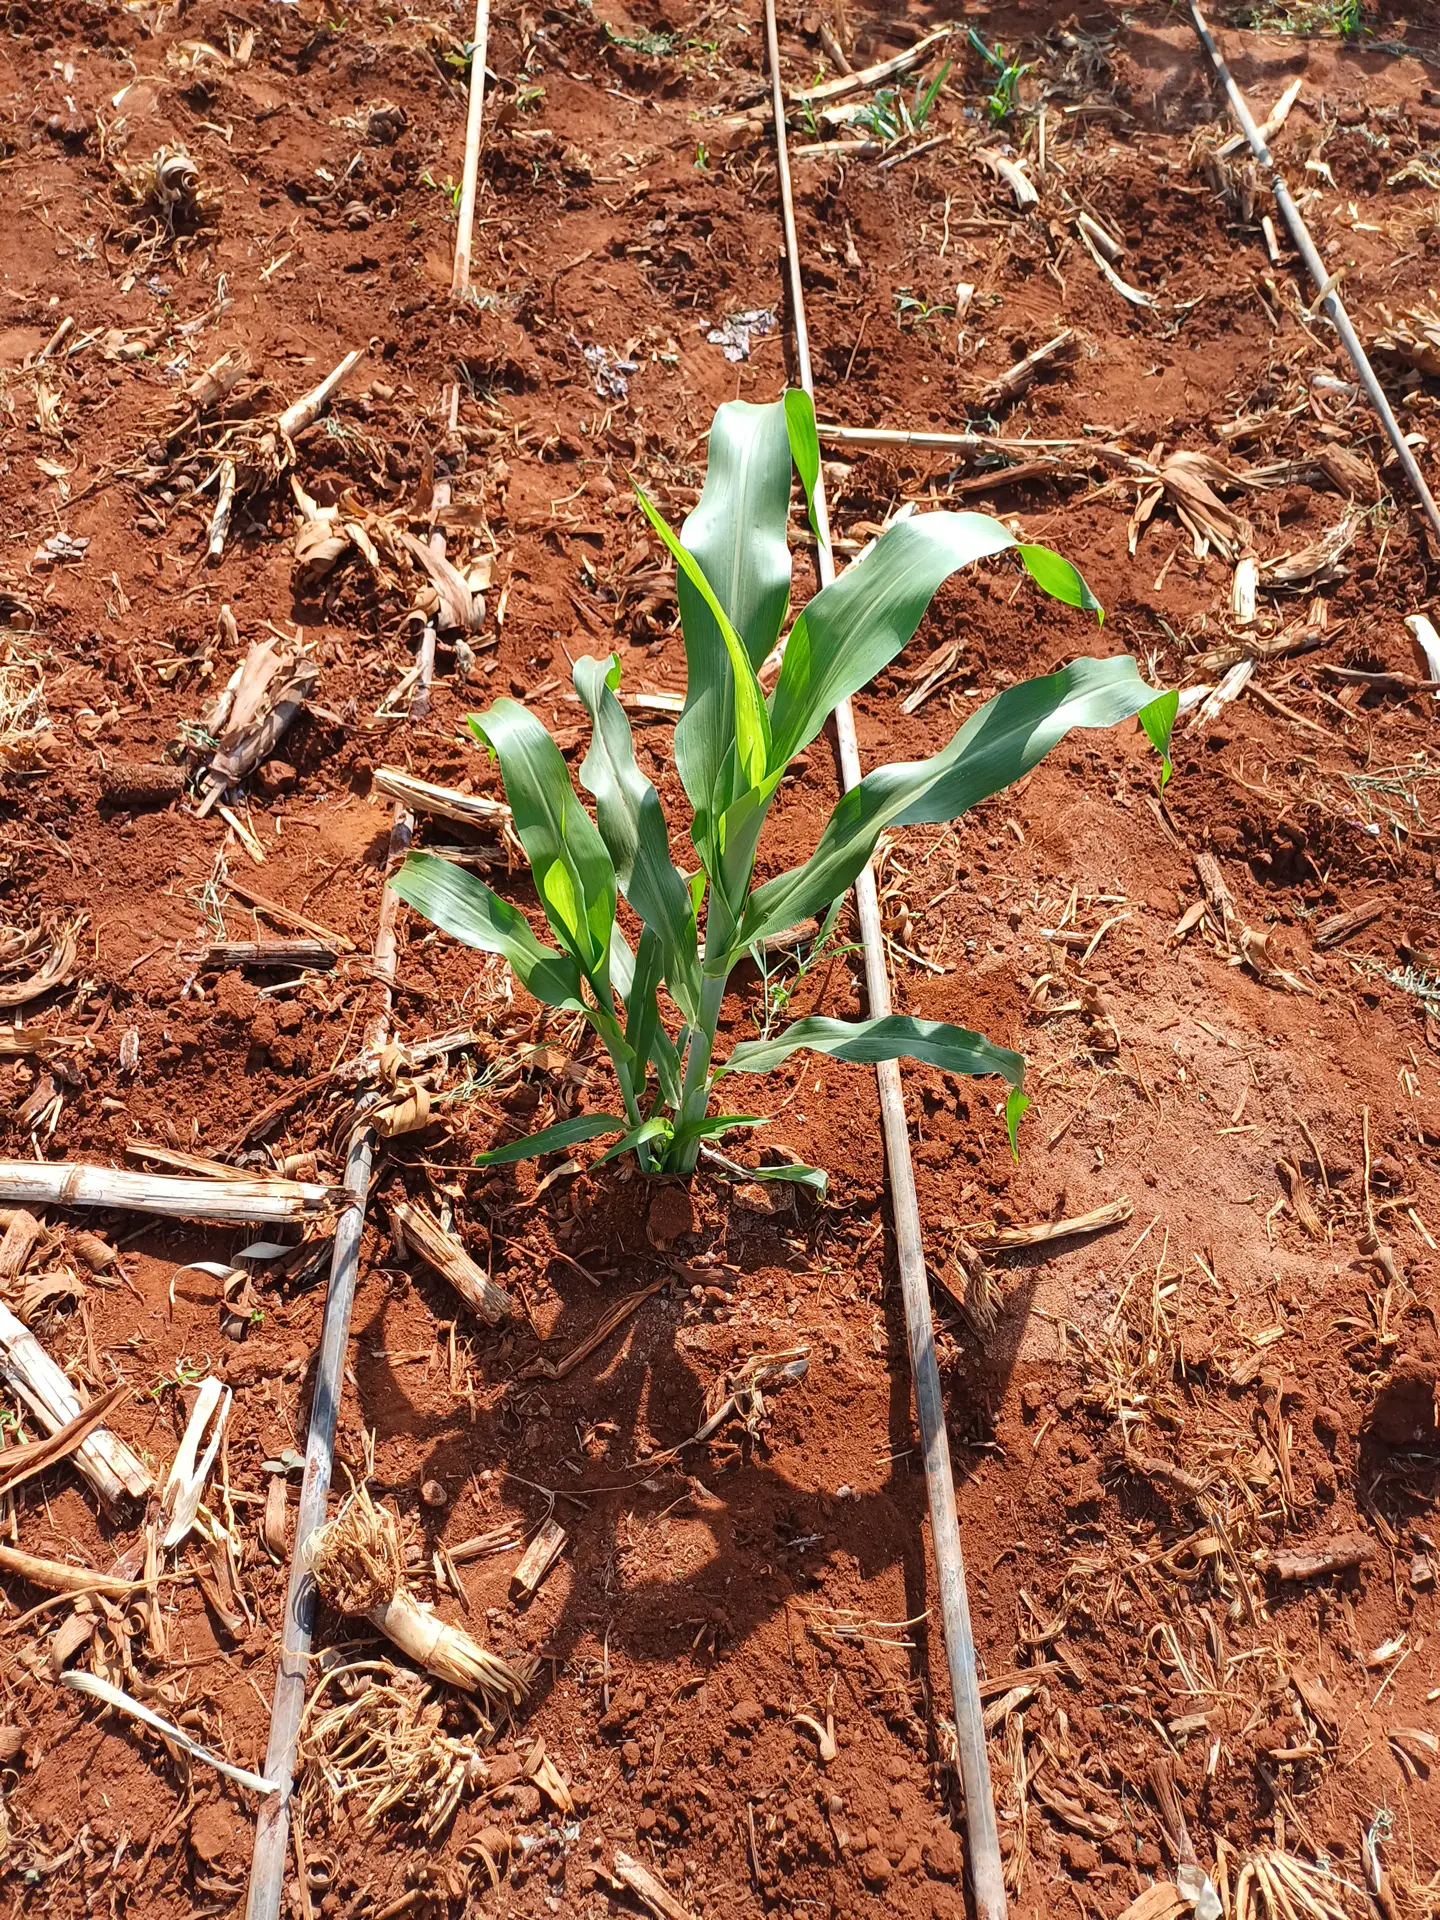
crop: sorghum
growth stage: vegetative
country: Kenya
